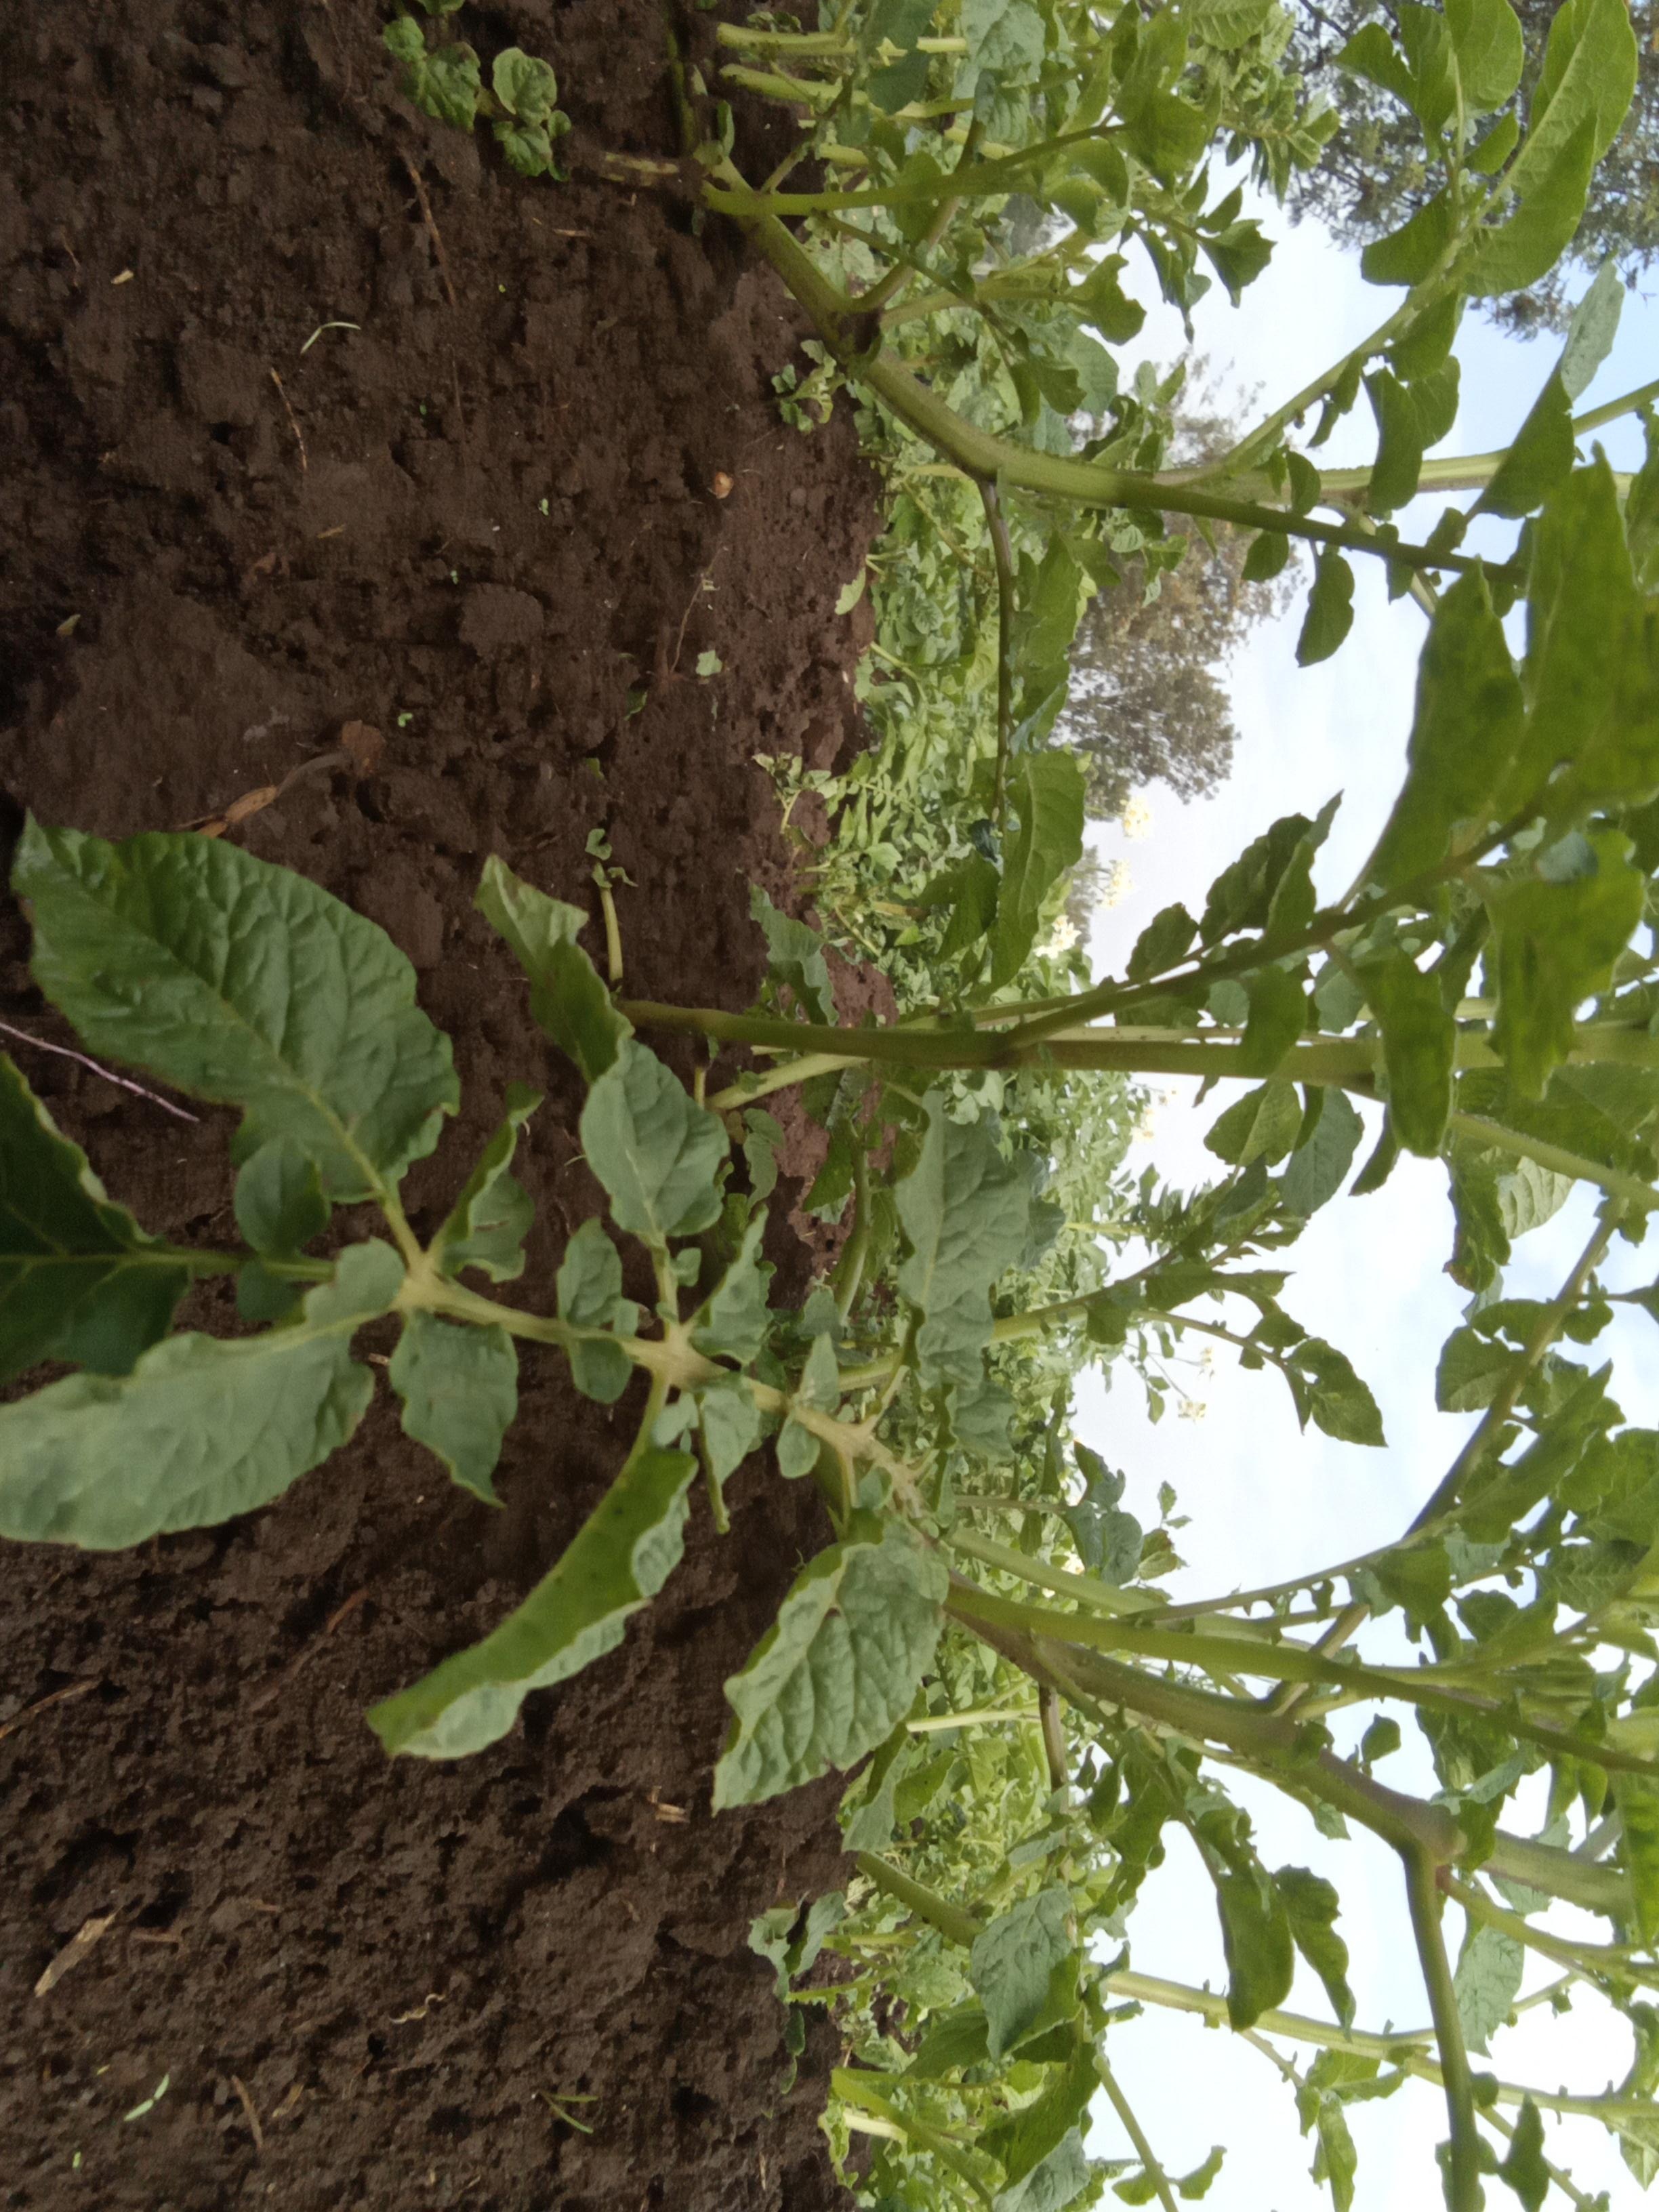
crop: potato
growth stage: vegetative
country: Kenya
